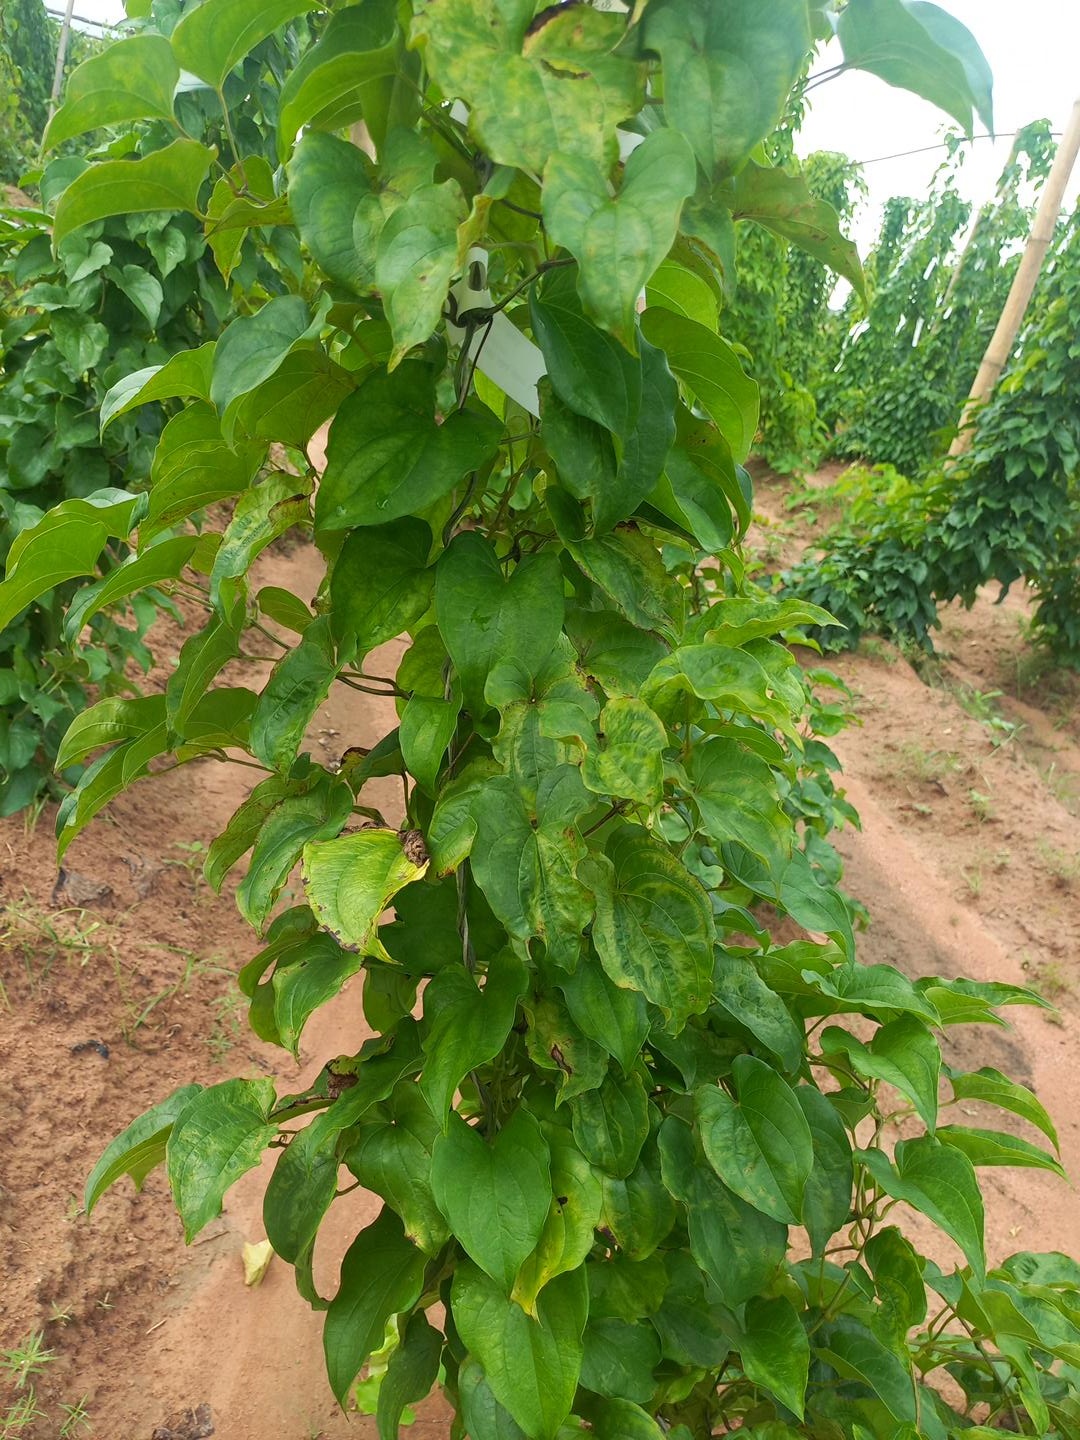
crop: yam
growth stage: vegetative
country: Nigeria
